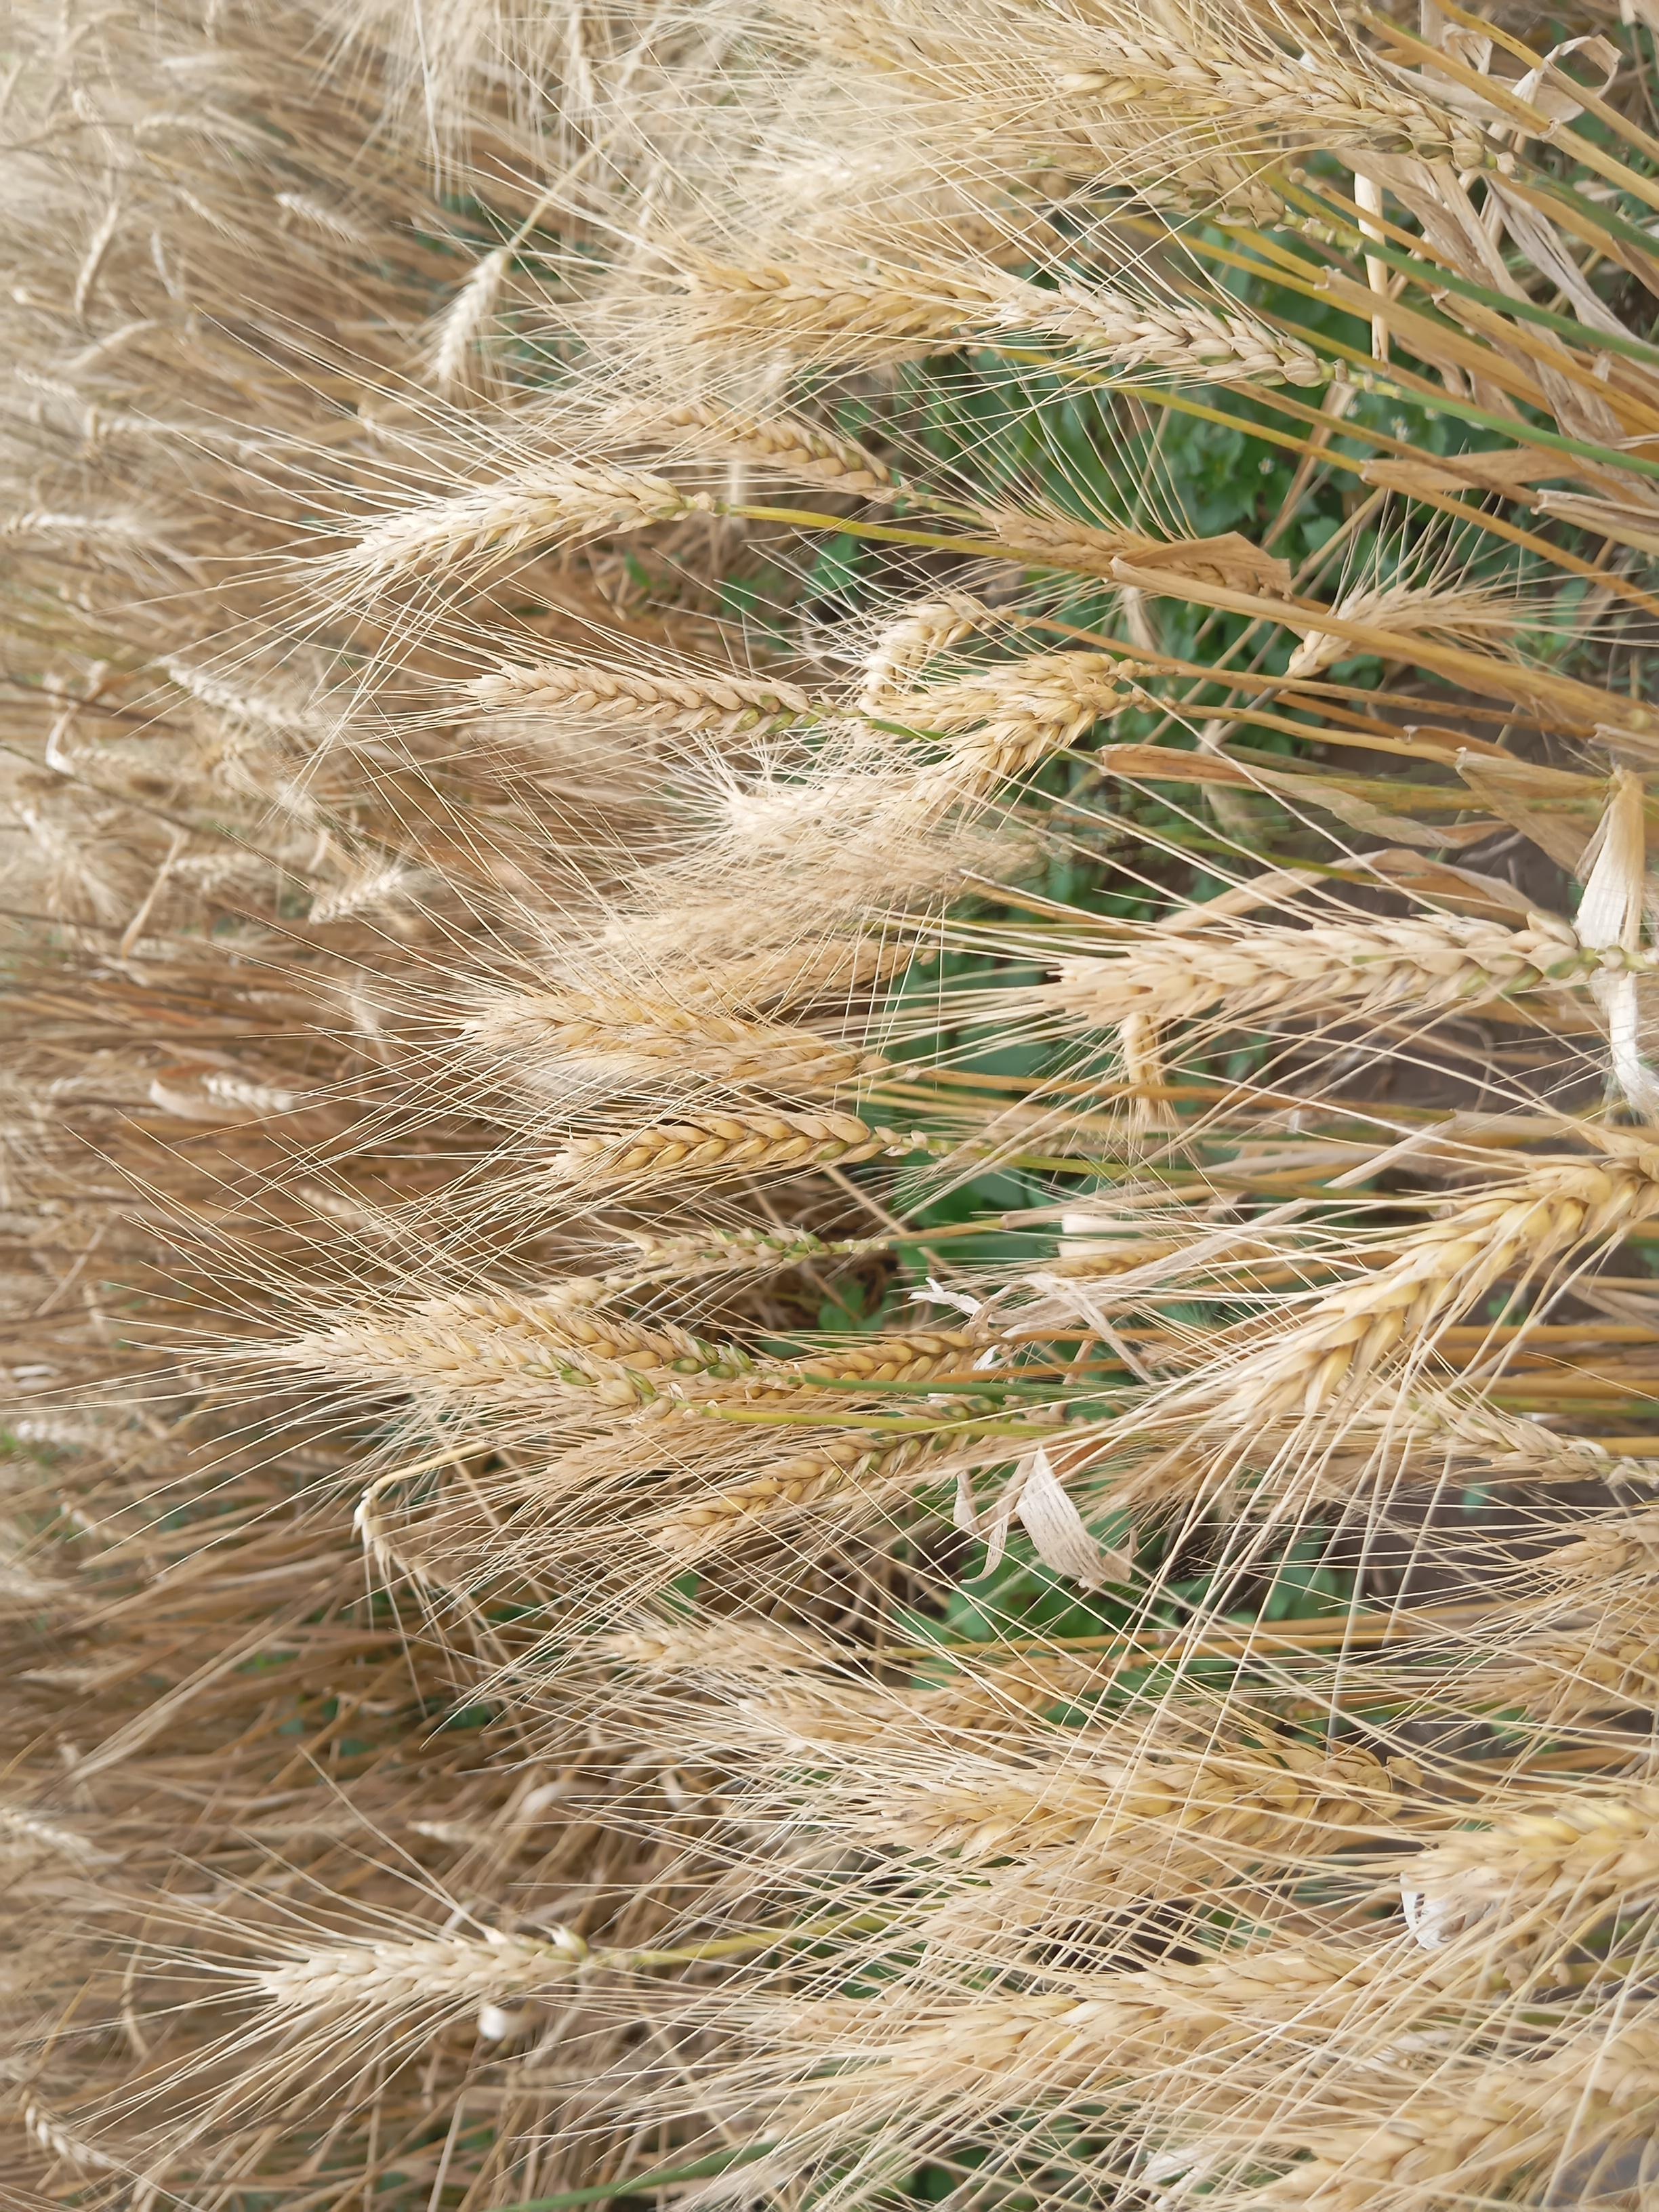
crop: wheat
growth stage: maturity
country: Kenya
